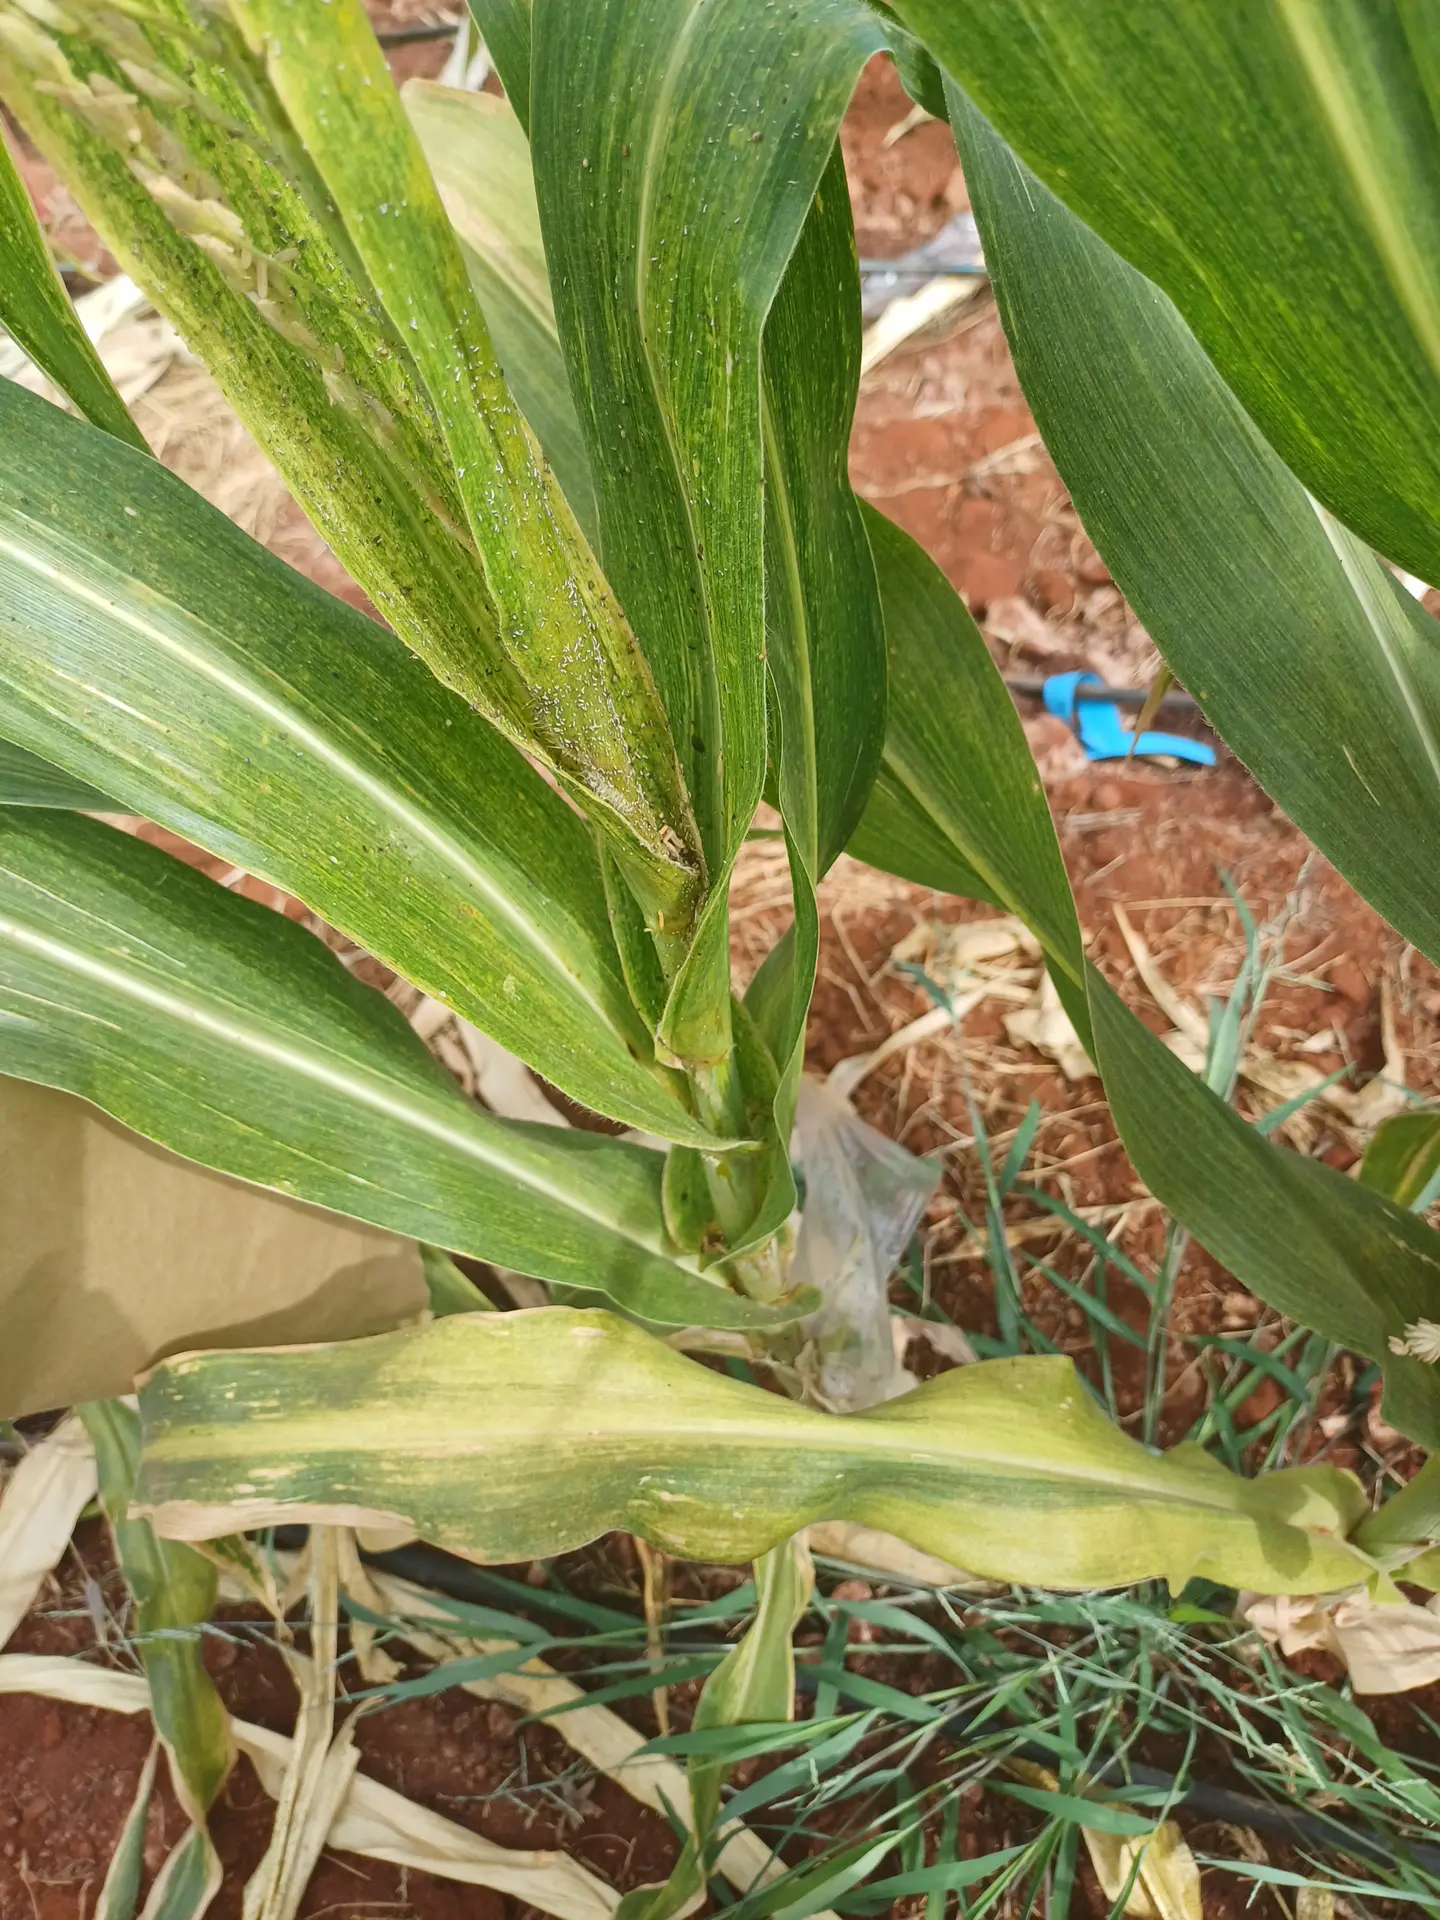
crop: maize
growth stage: flowering
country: Kenya
